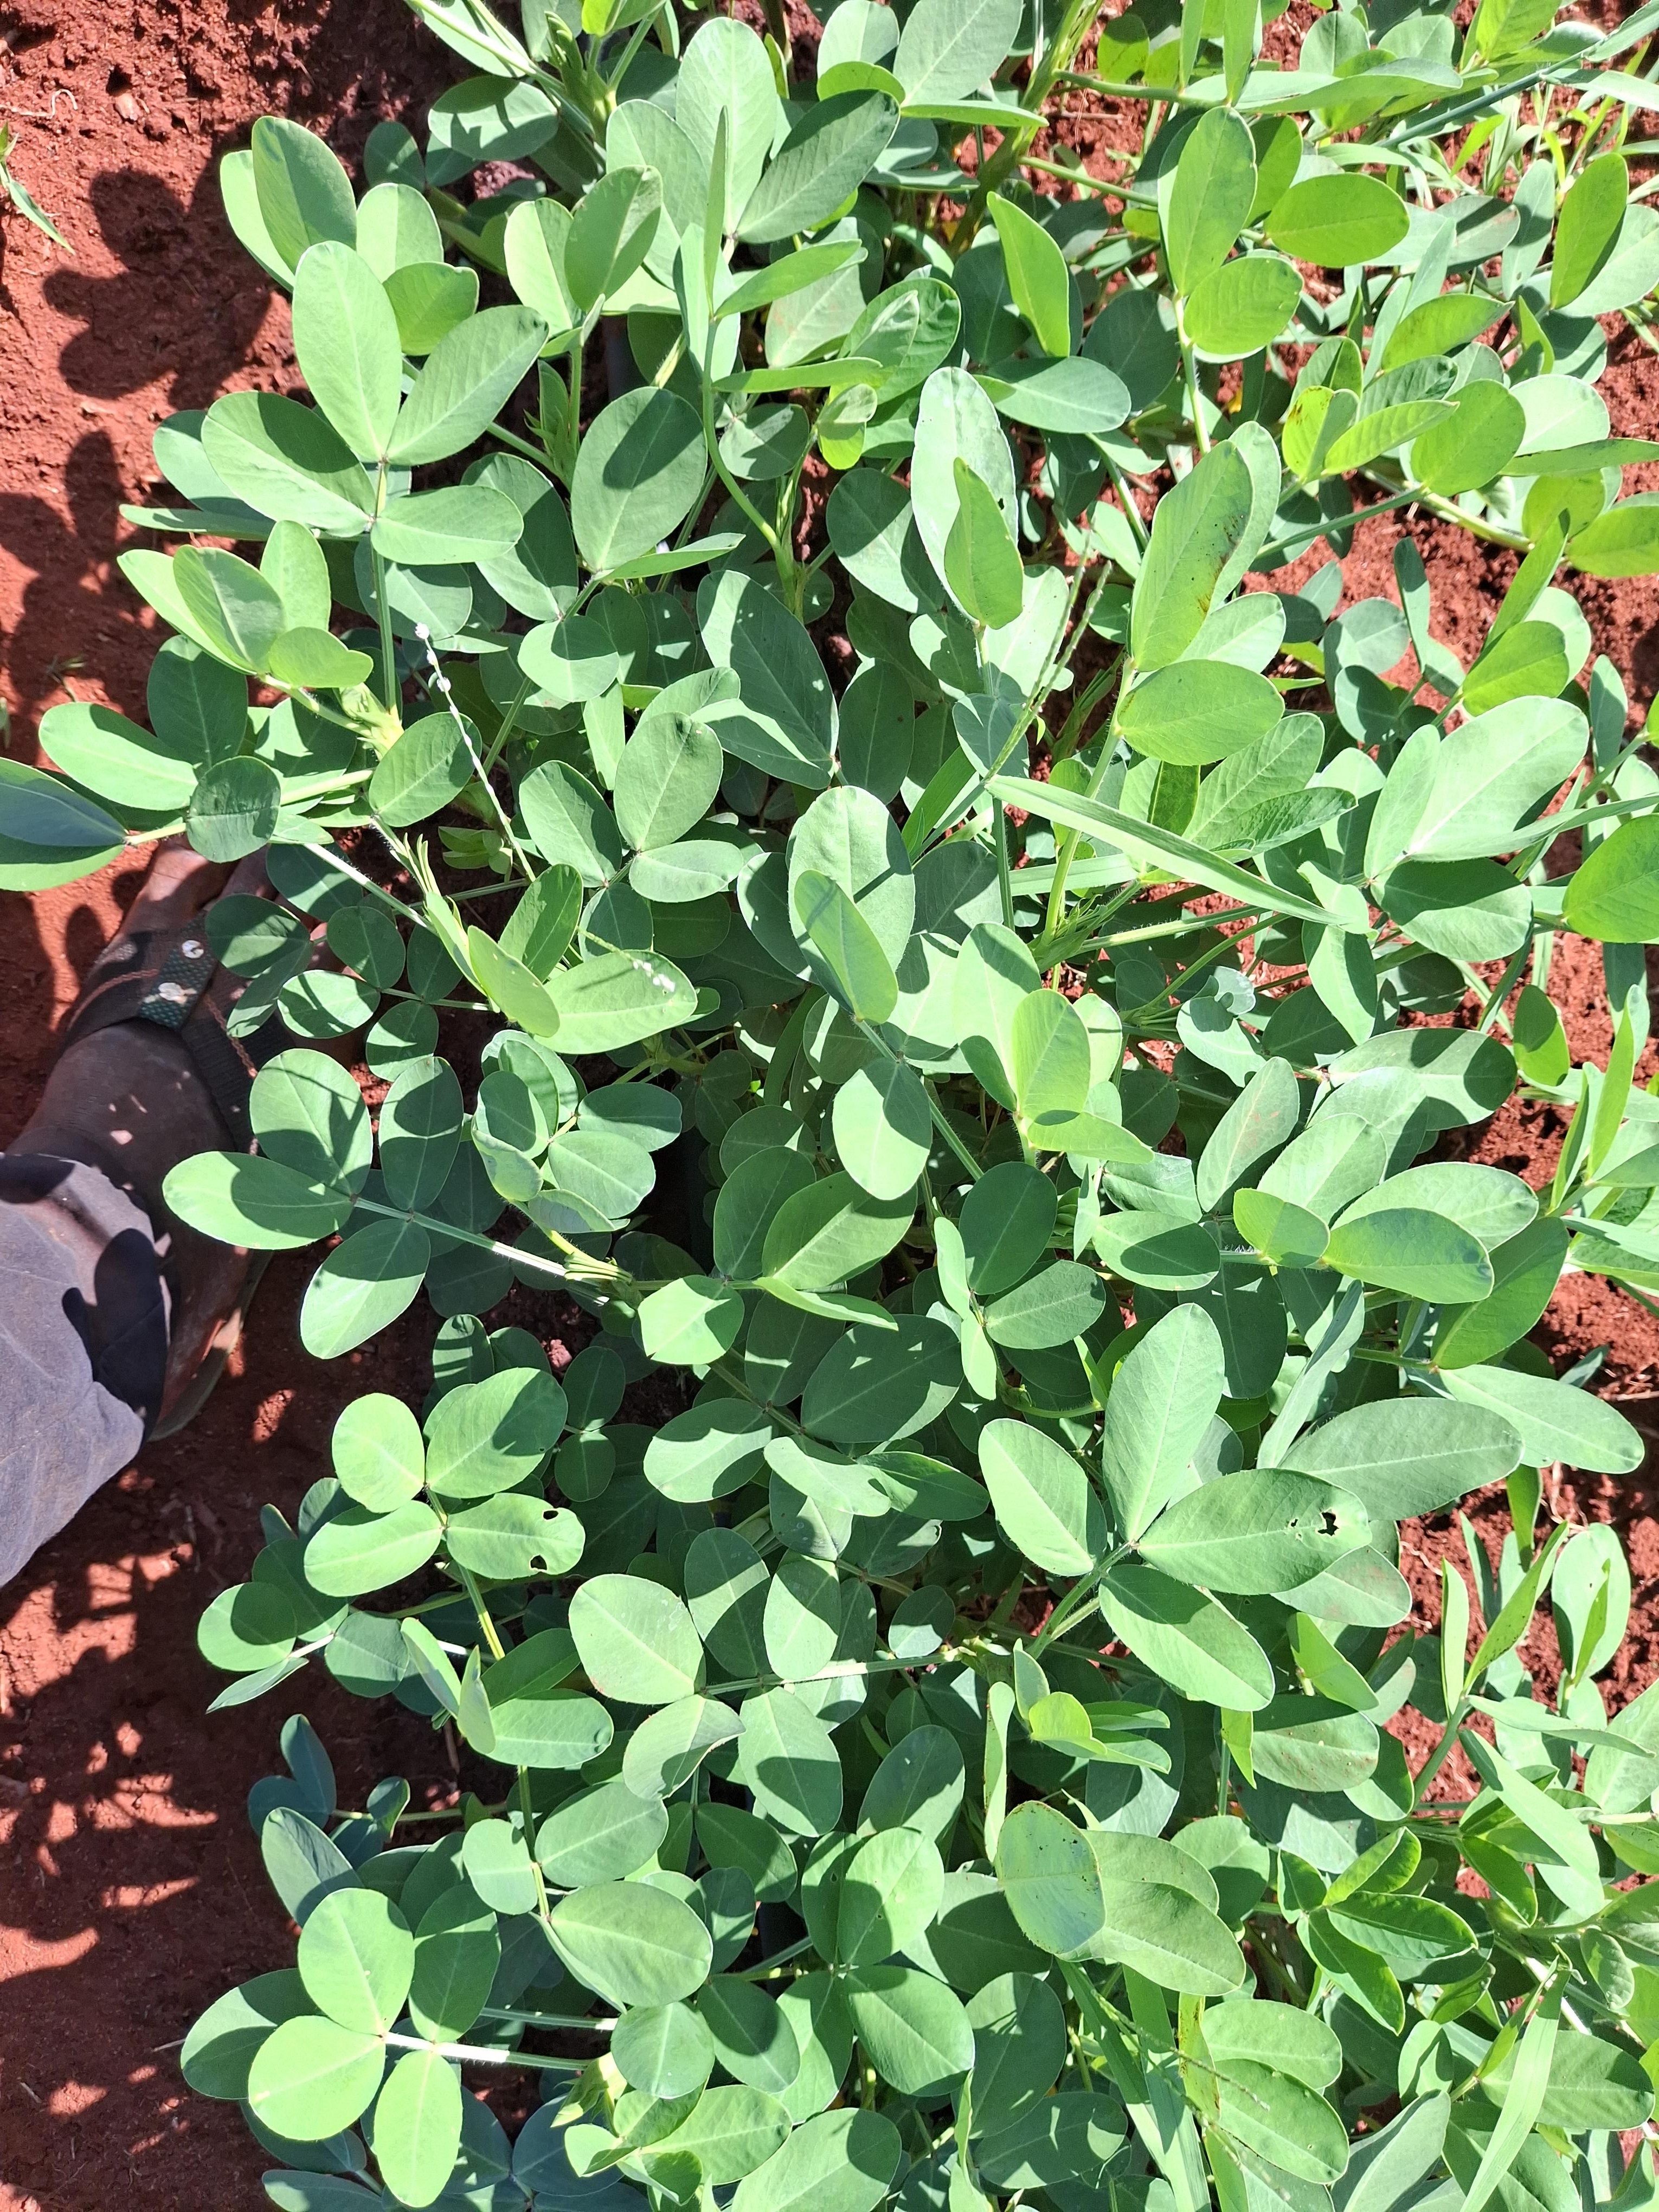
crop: groundnut
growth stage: flowering
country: Kenya
